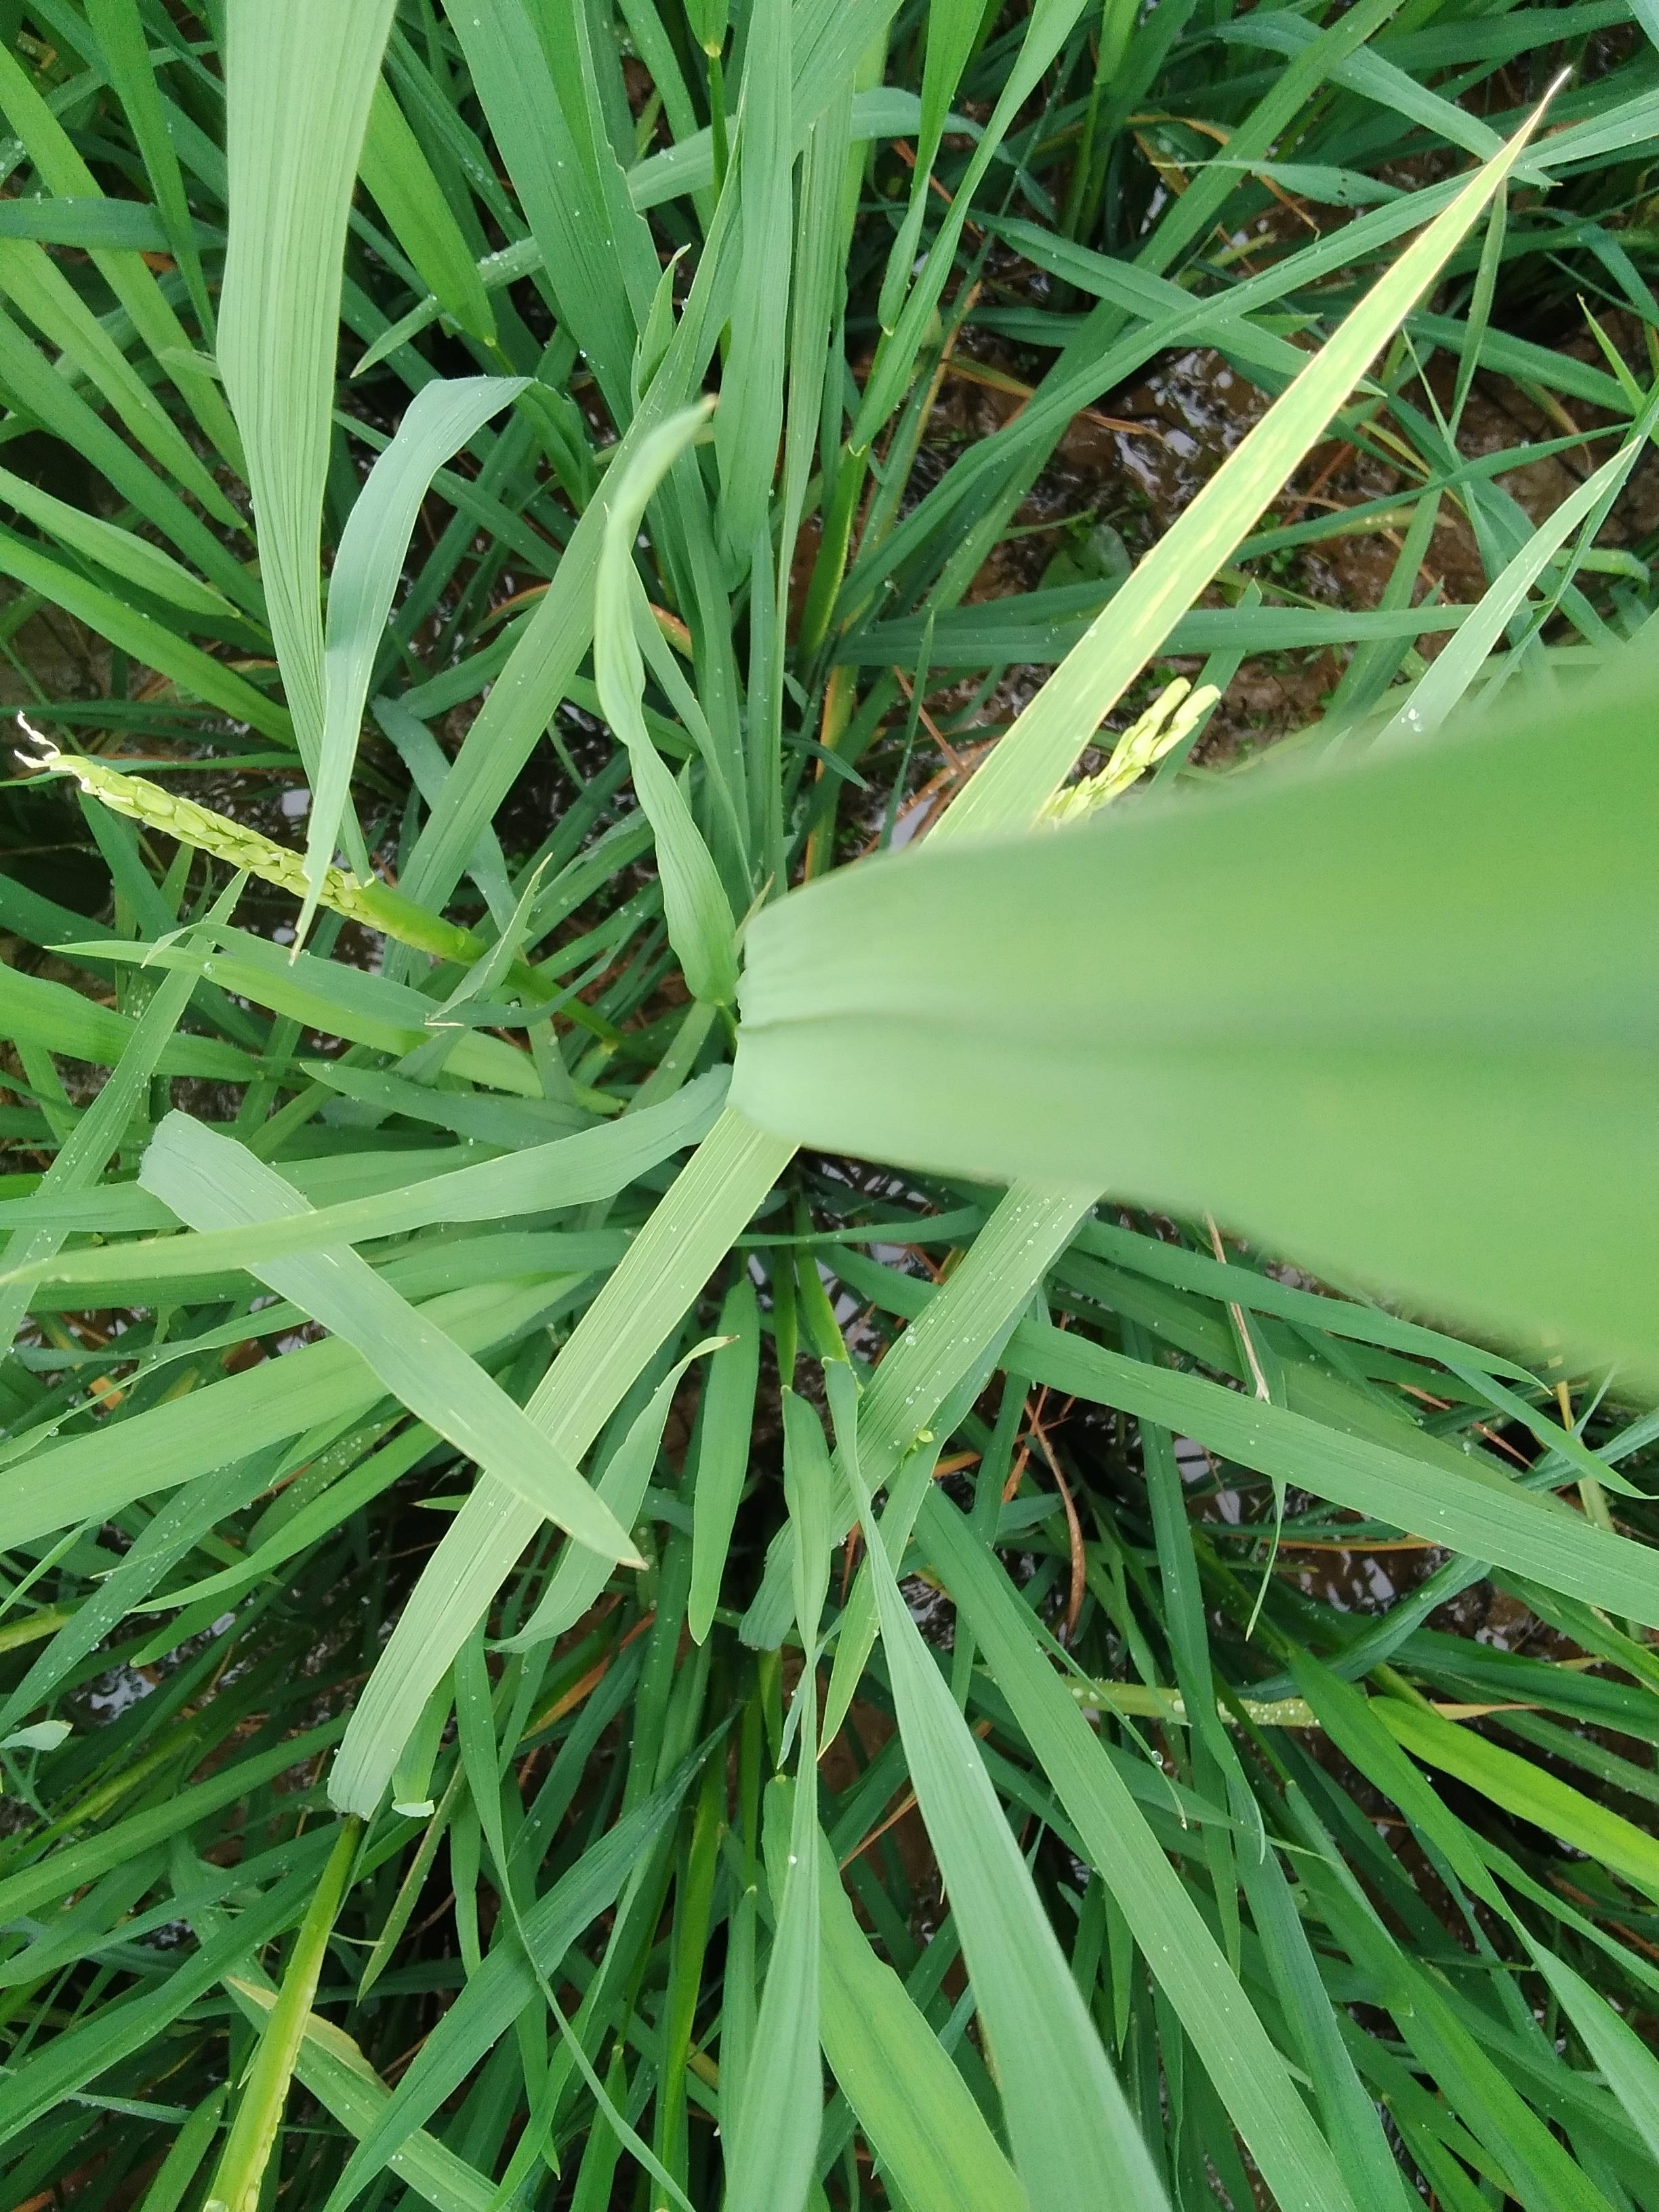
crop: rice
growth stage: heading
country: Nigeria
